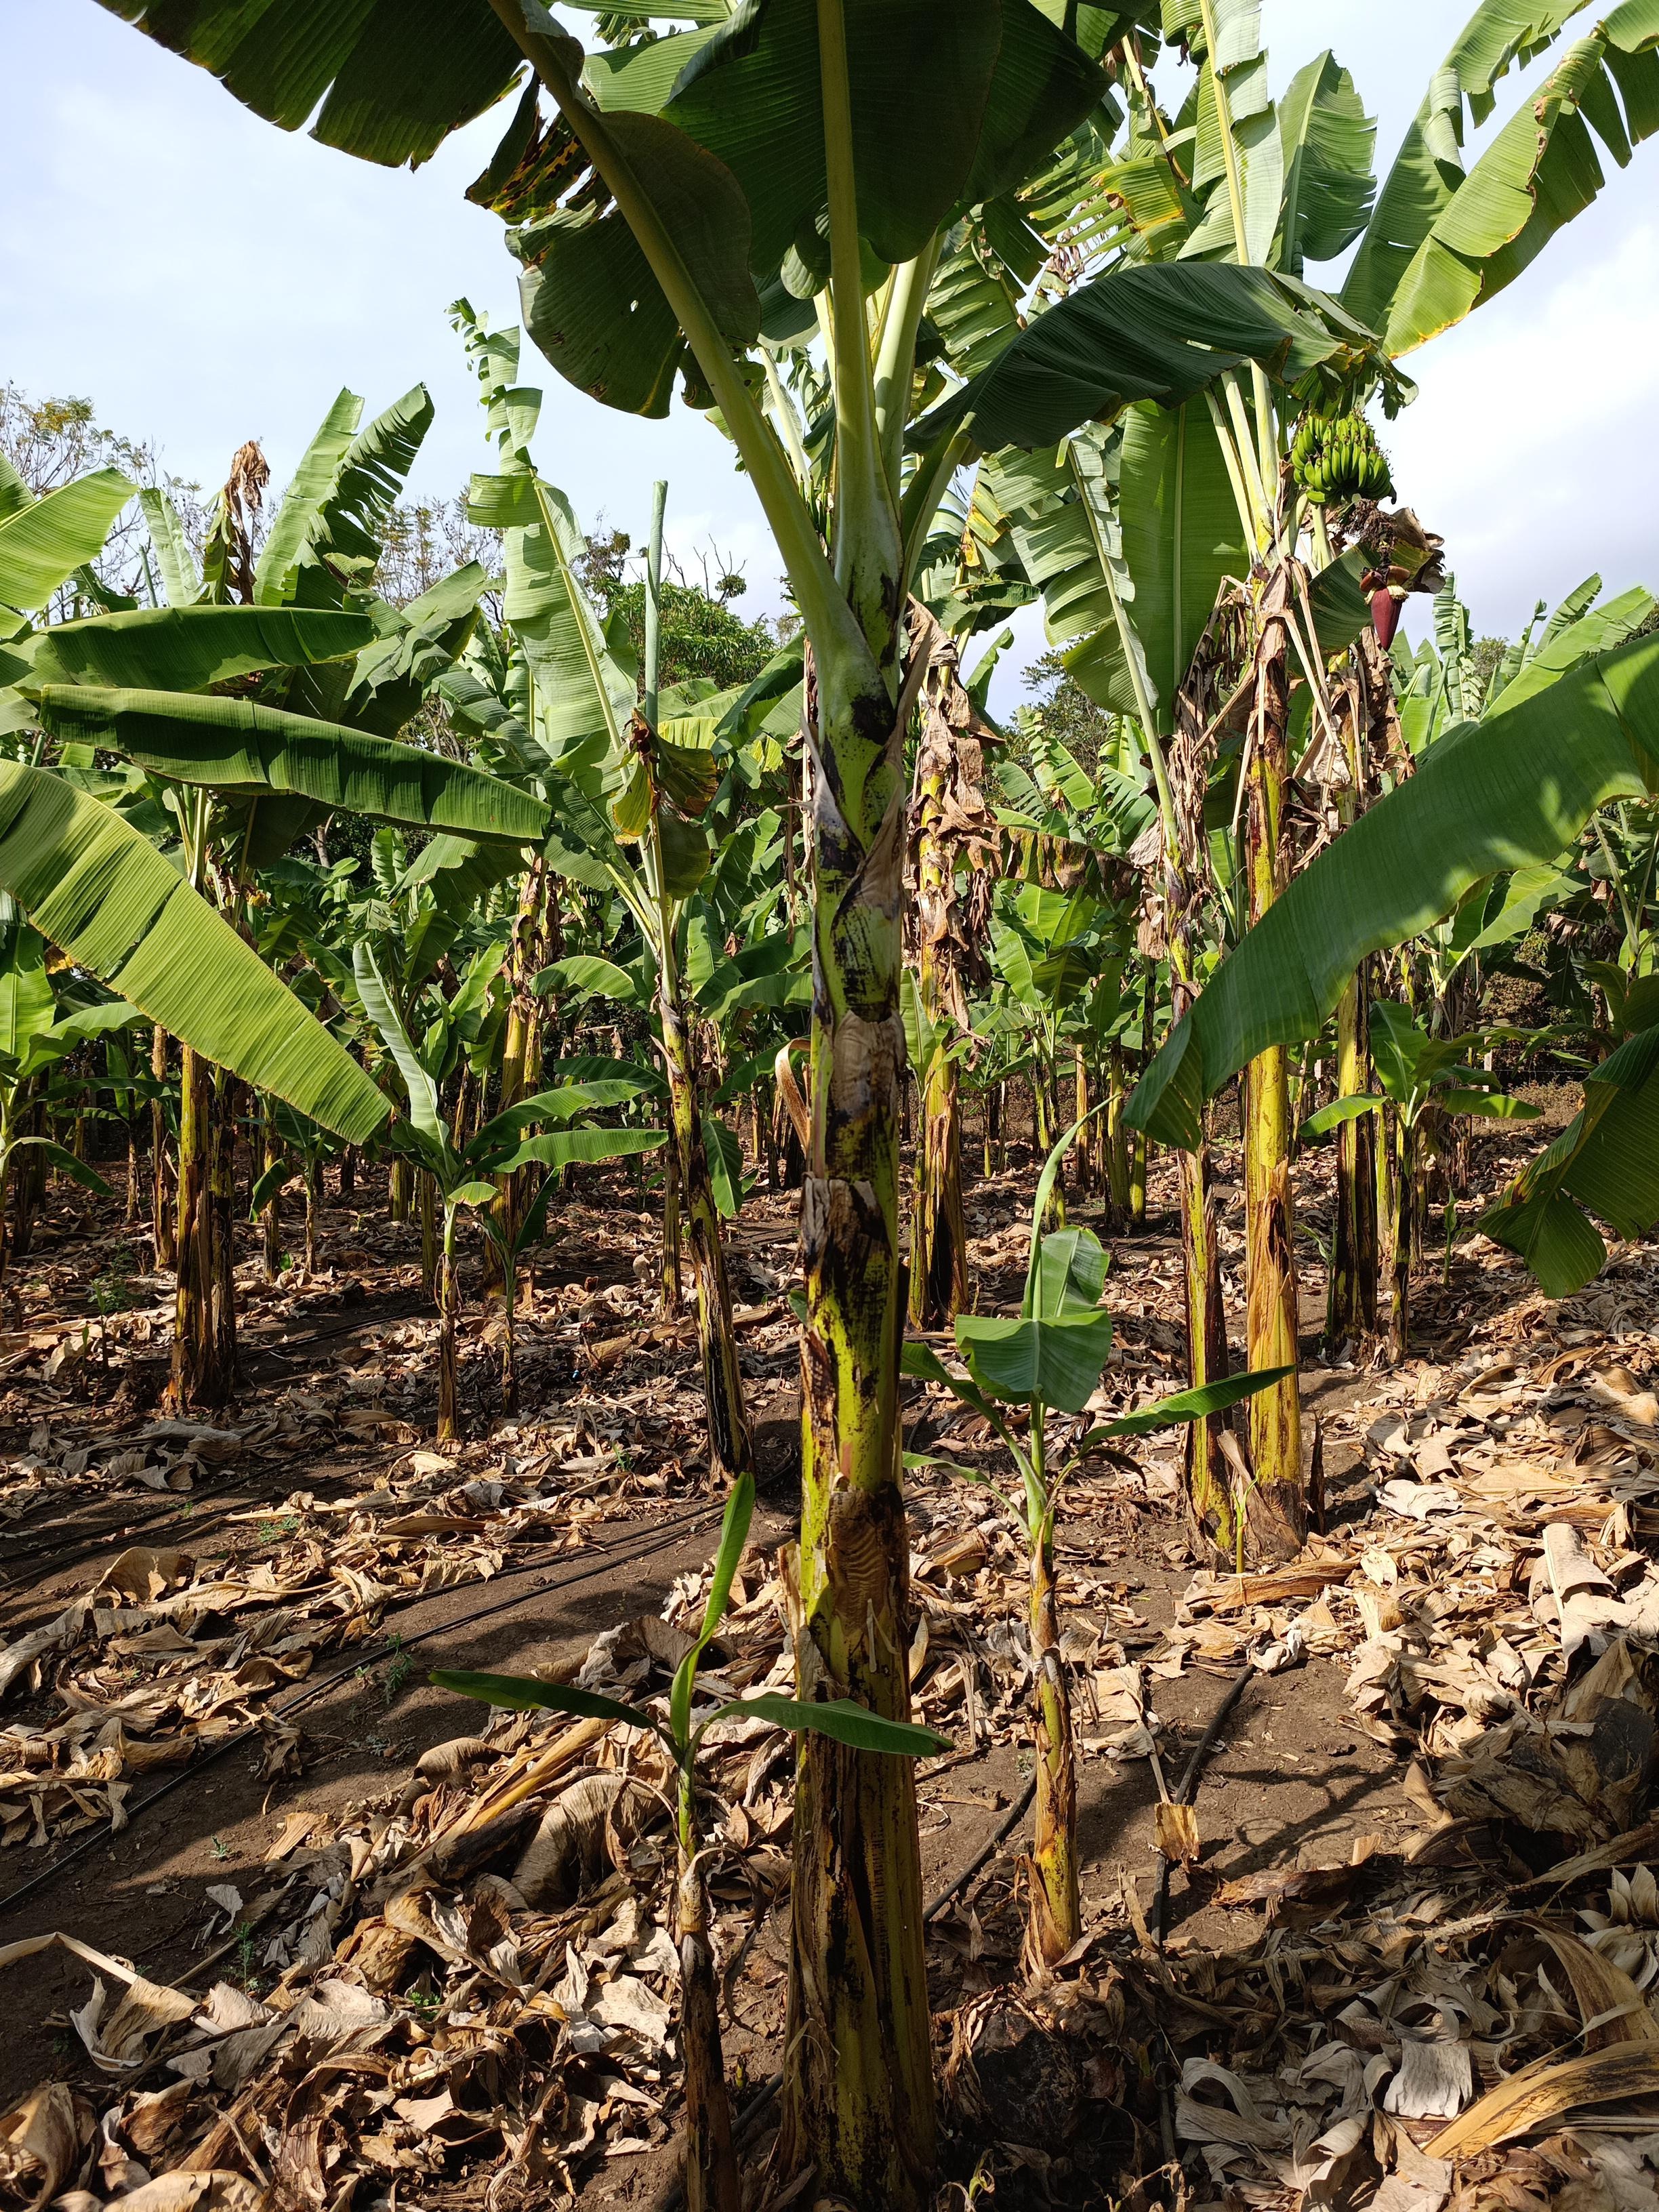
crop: banana
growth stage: vegetative
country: Tanzania
